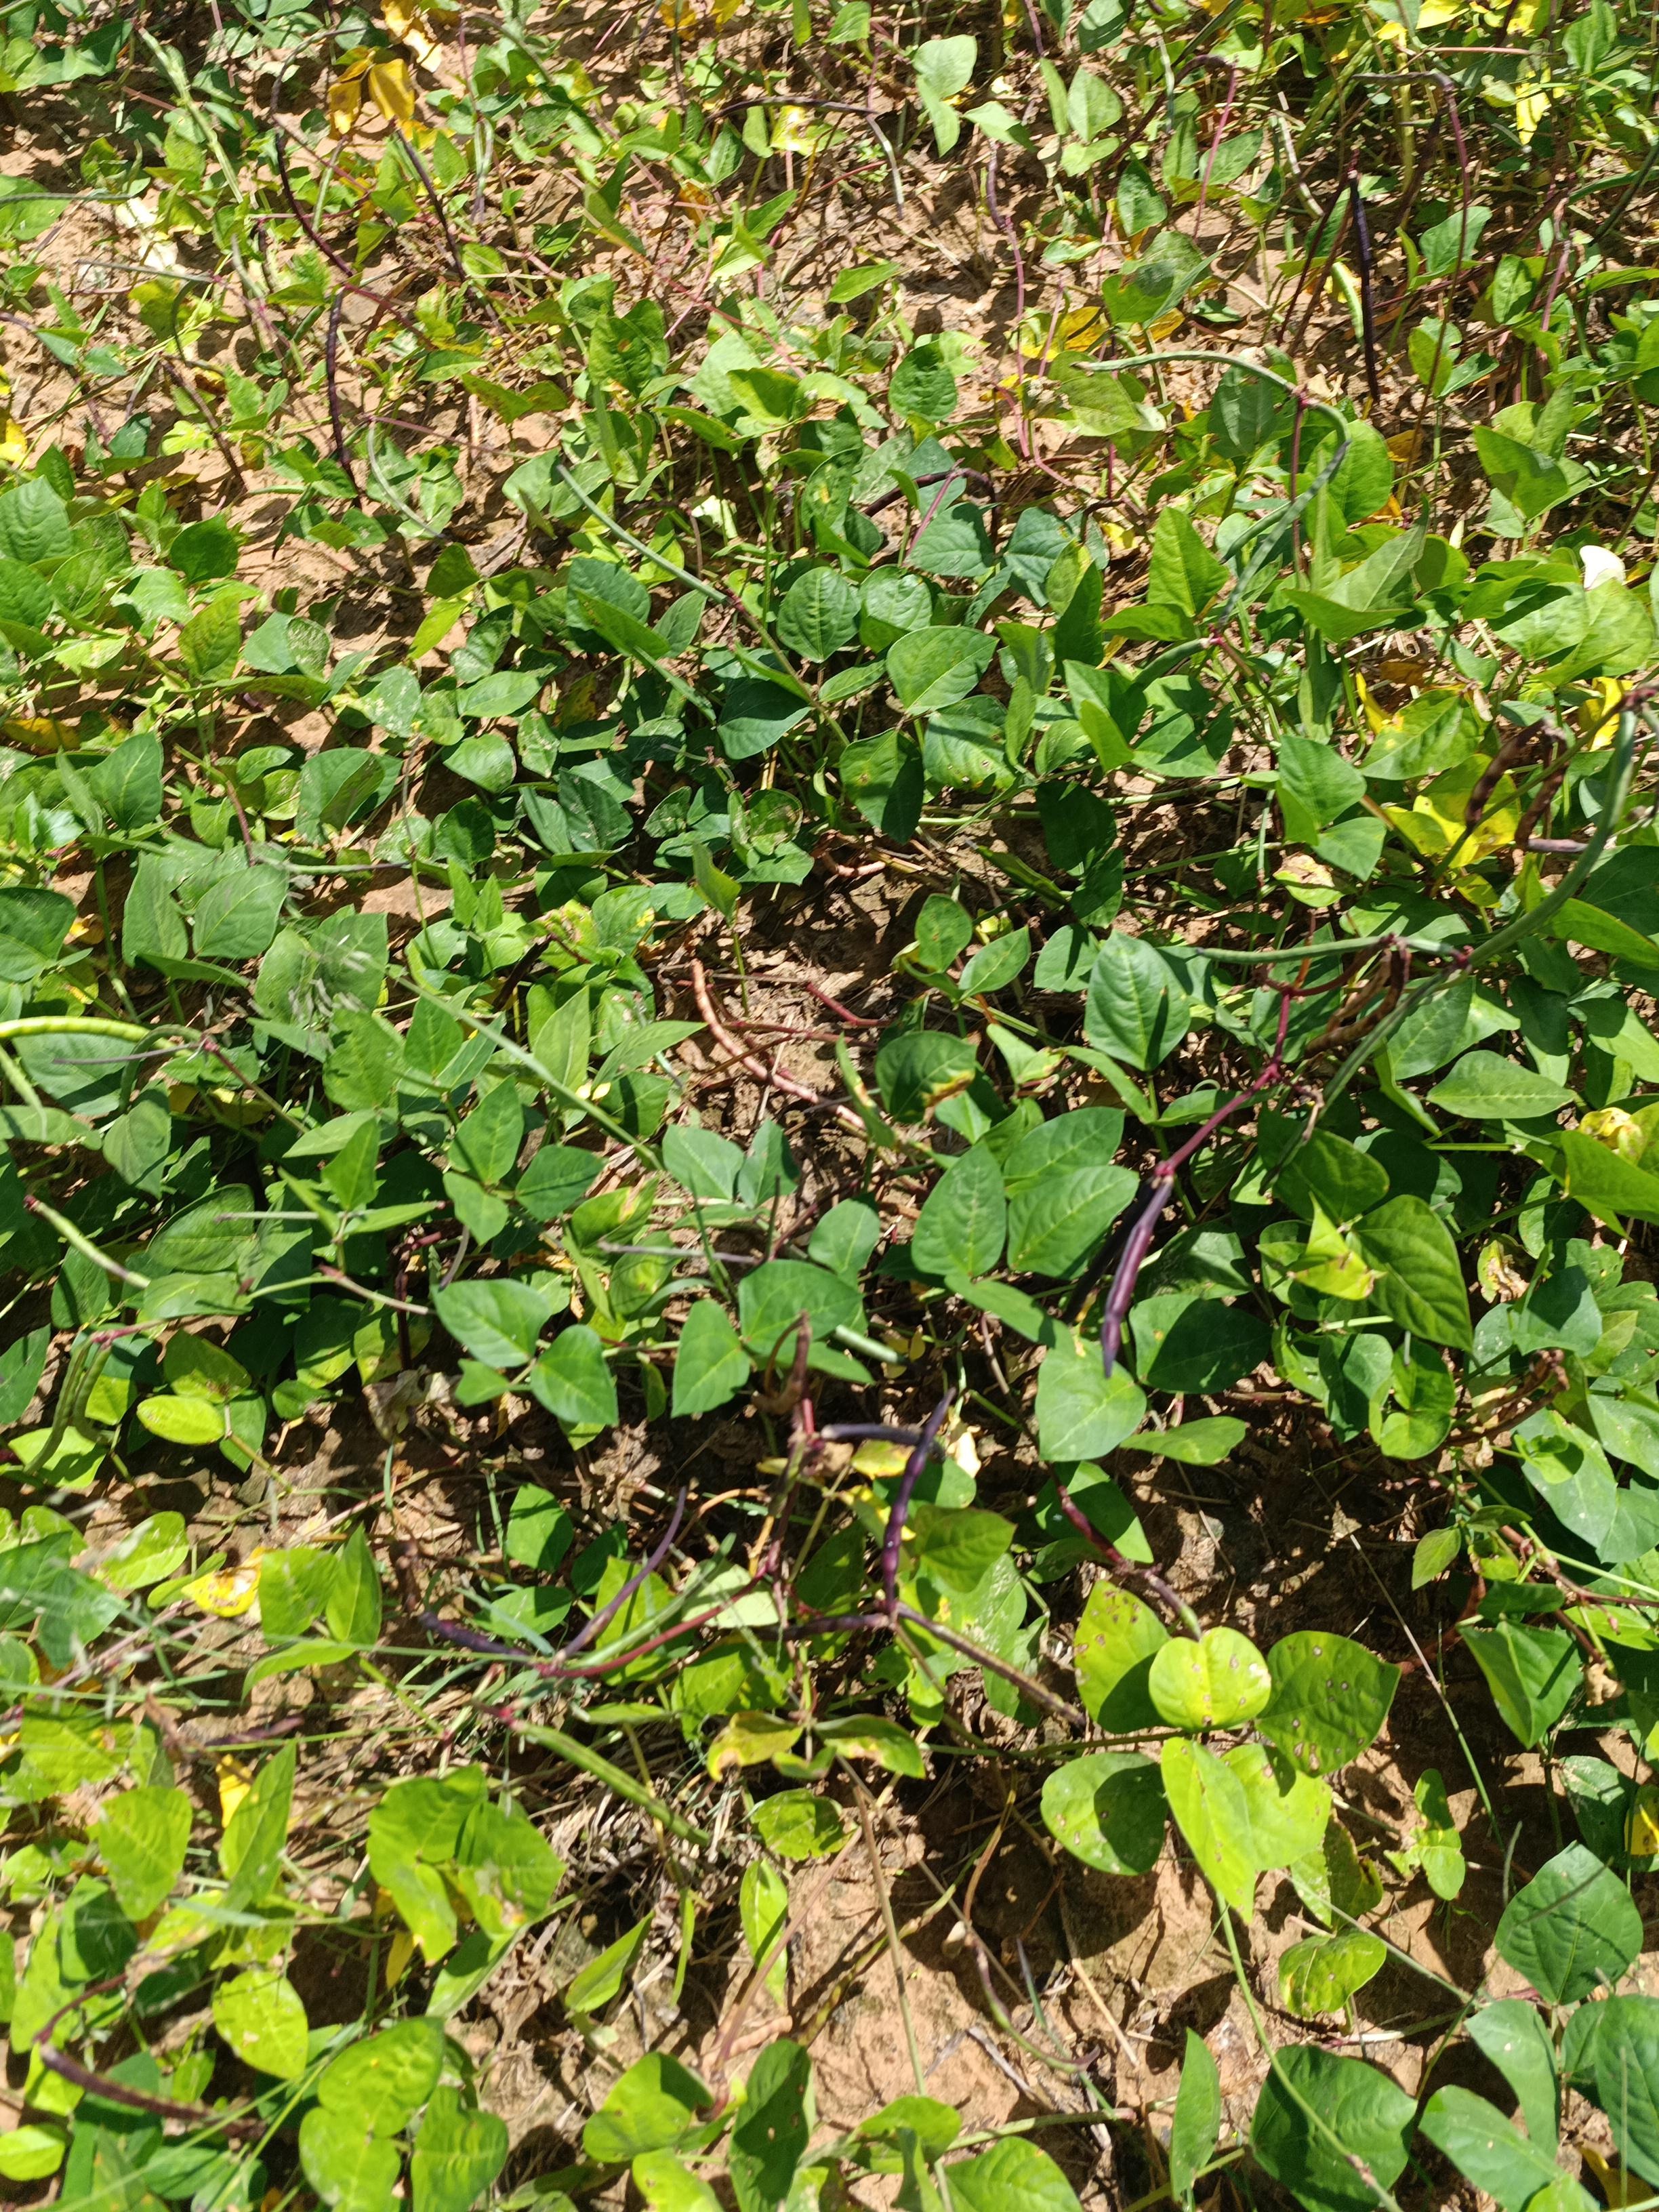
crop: cowpea
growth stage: maturity
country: Nigeria
